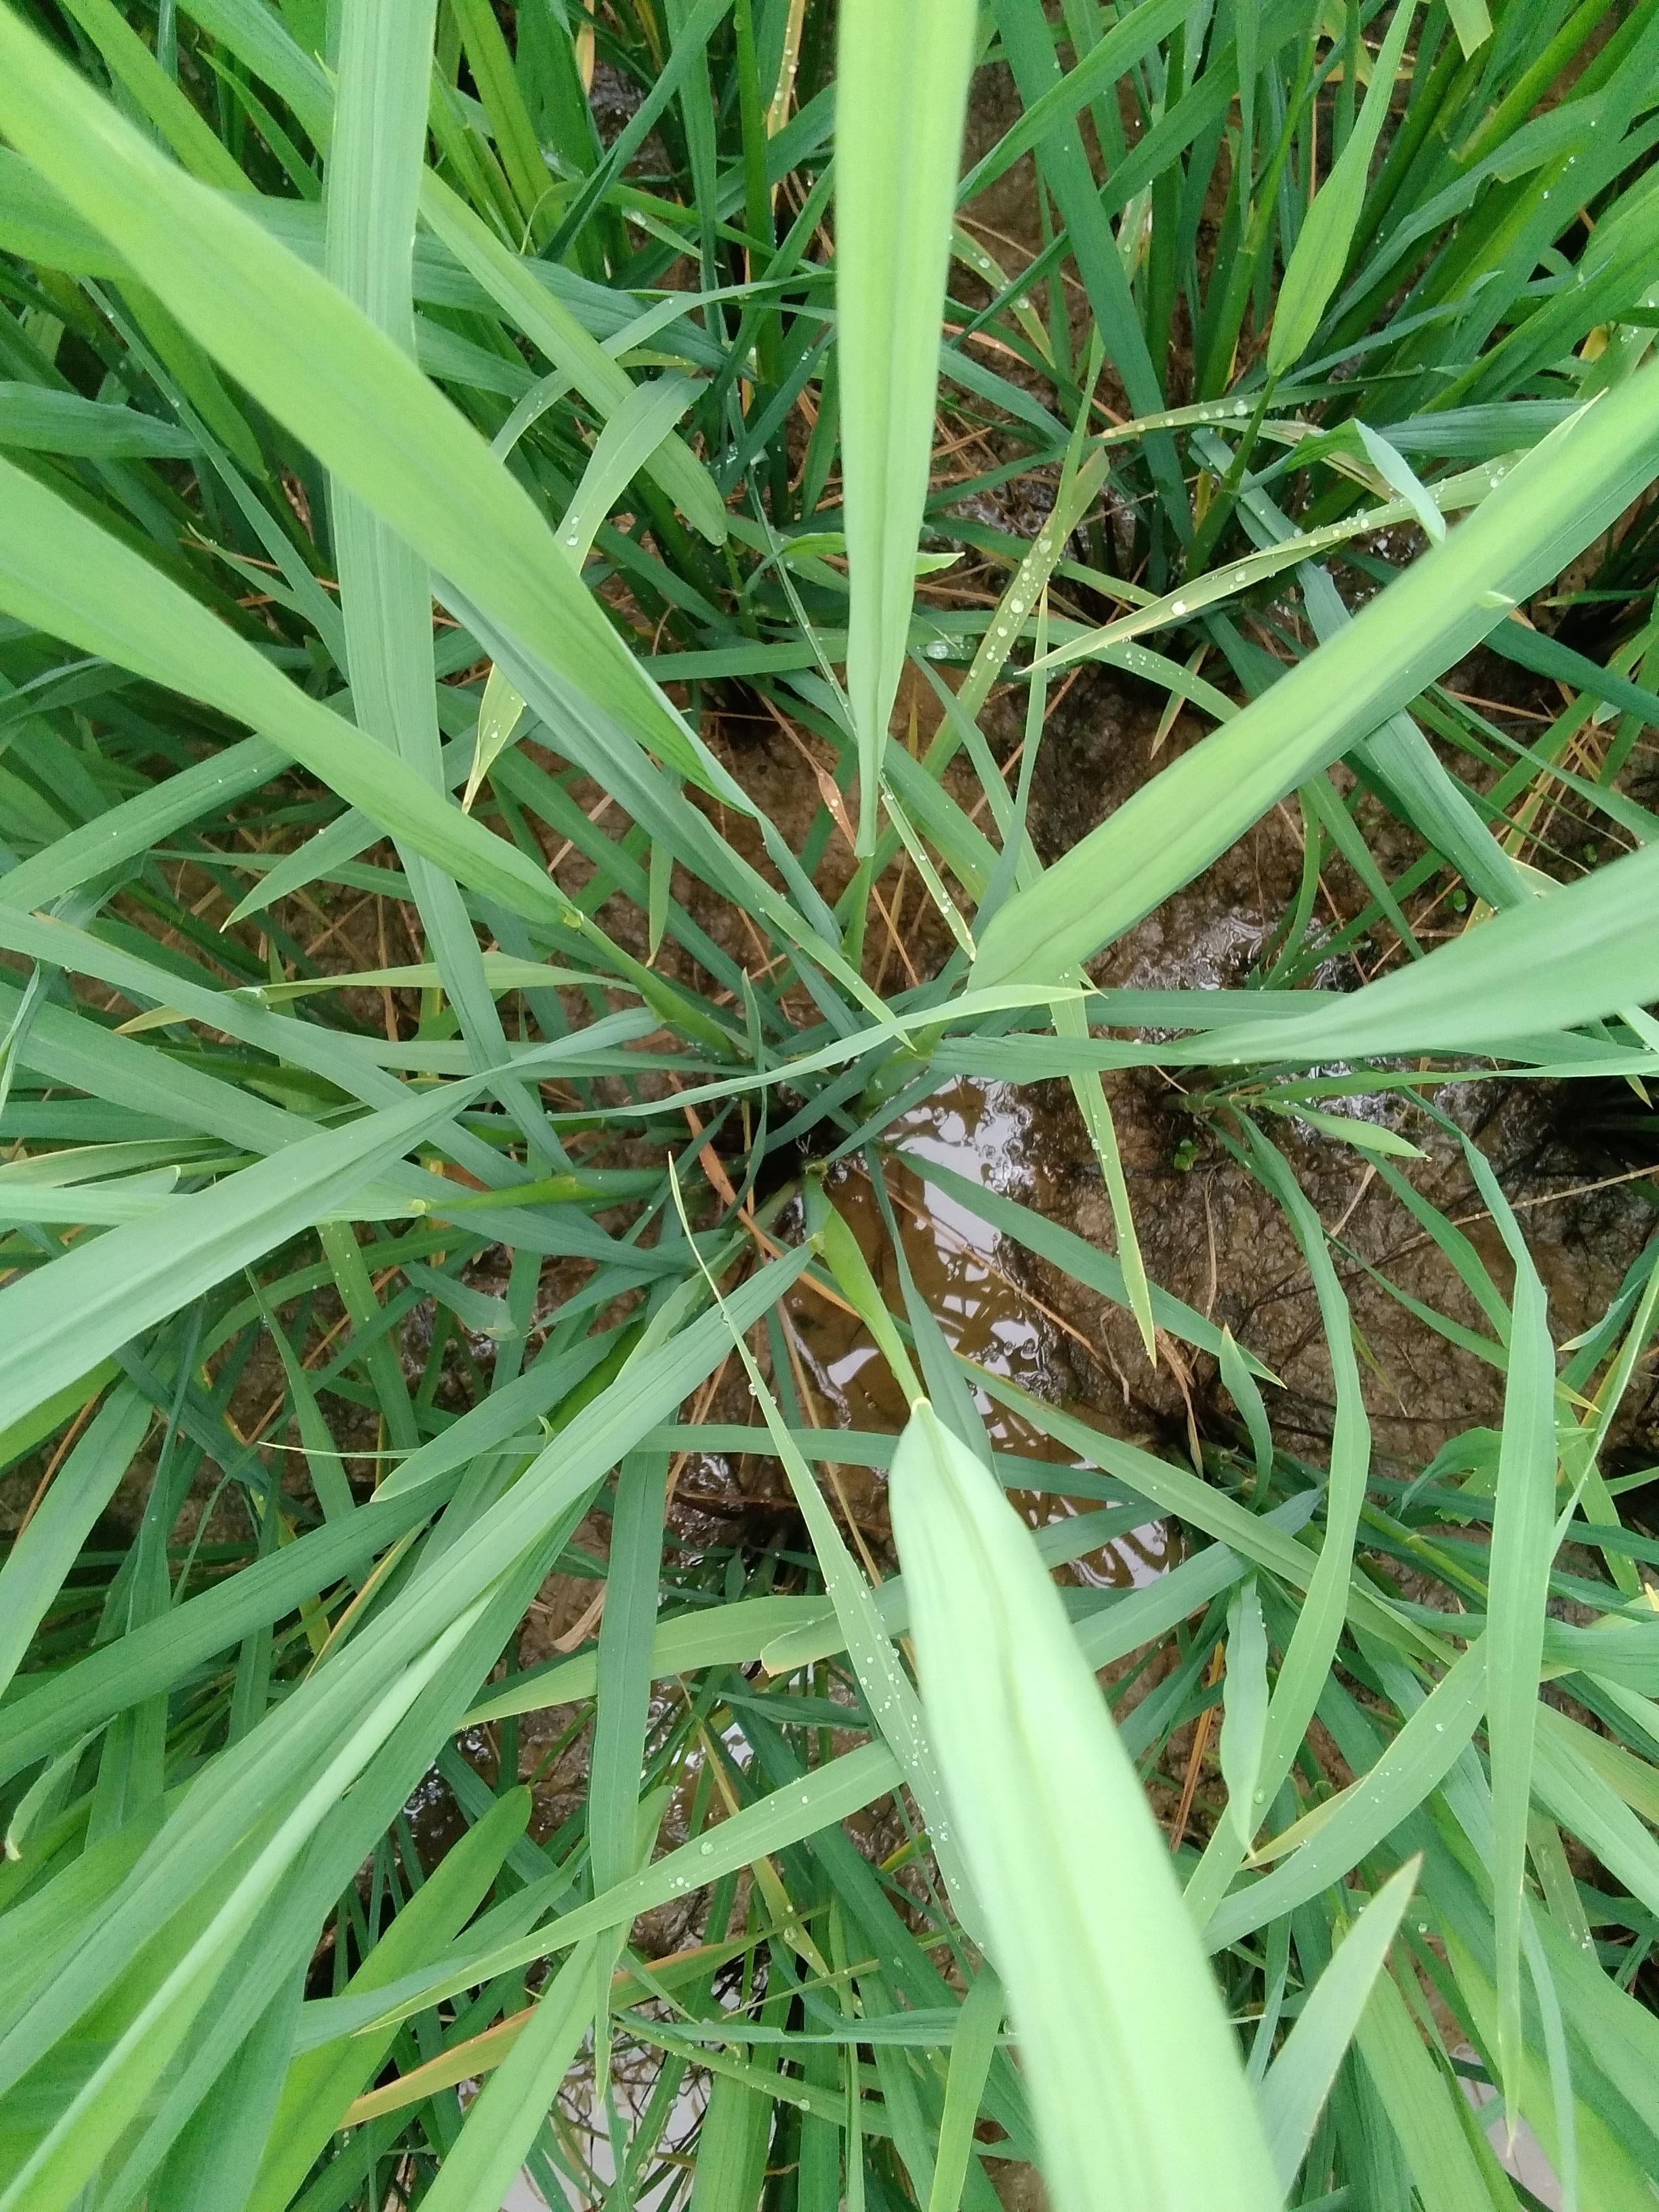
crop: rice
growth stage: booting
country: Nigeria
